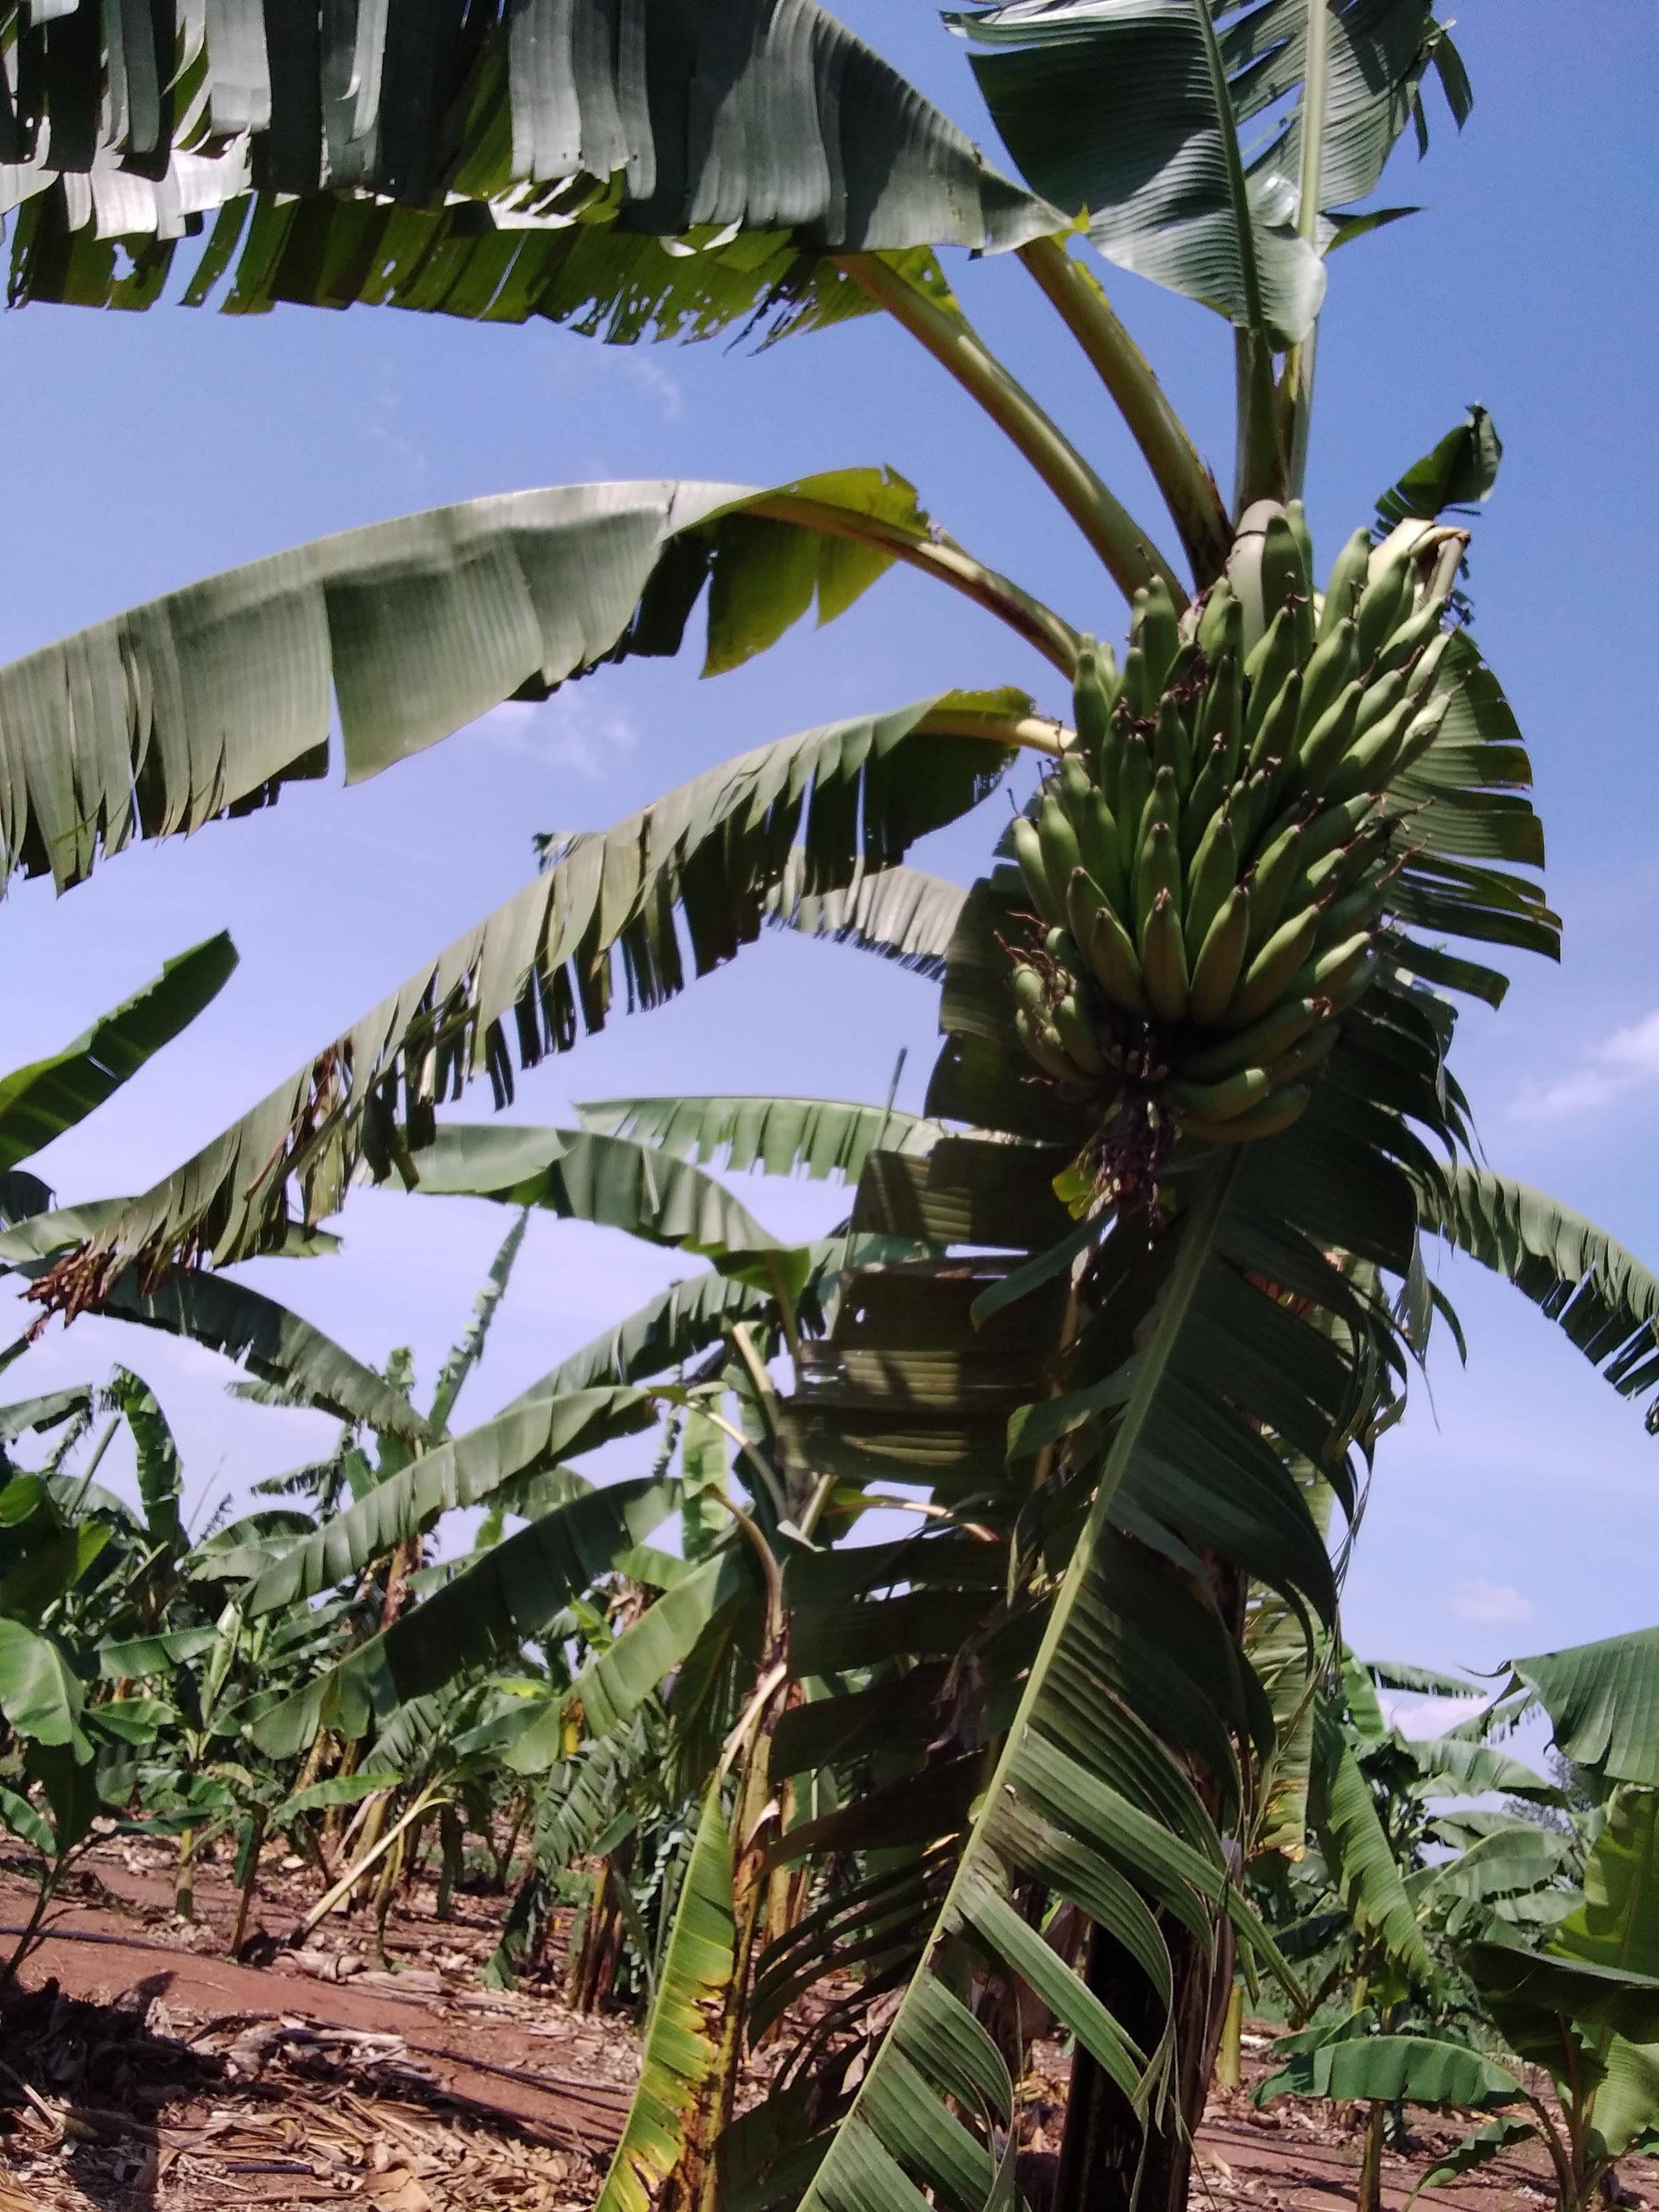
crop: banana
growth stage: development fruit
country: Uganda
